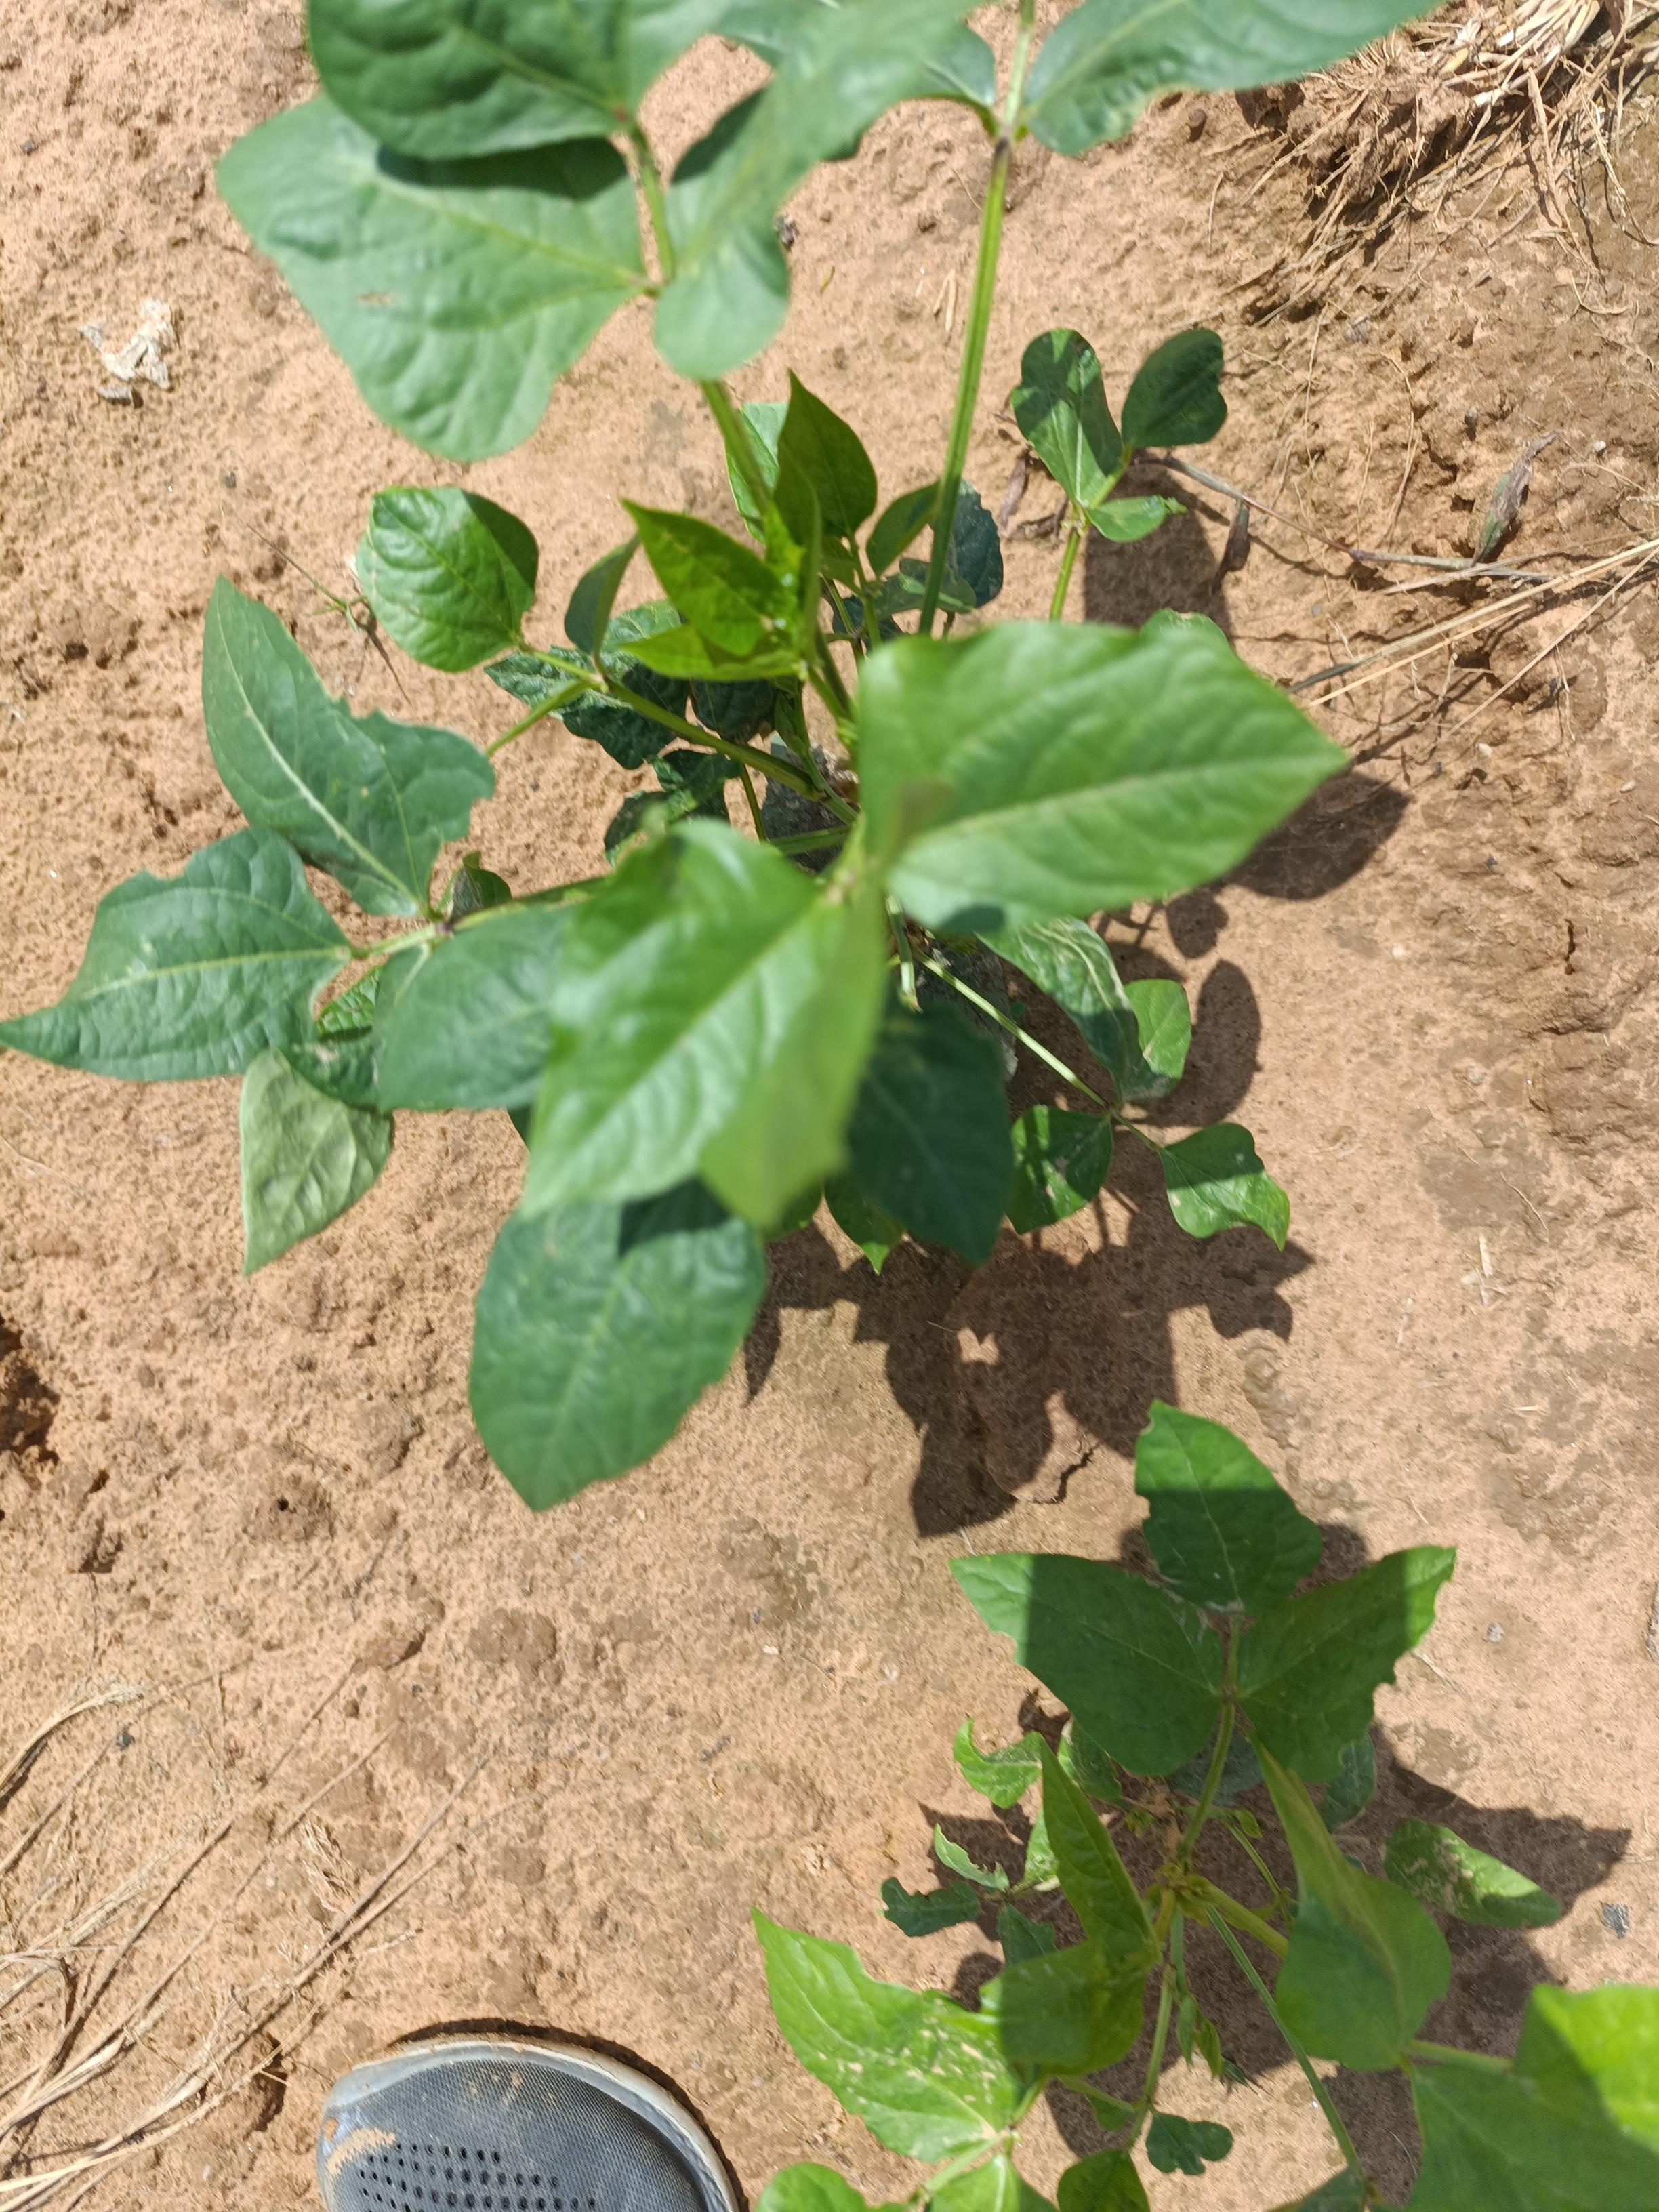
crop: cowpea
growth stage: emergence
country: Nigeria
